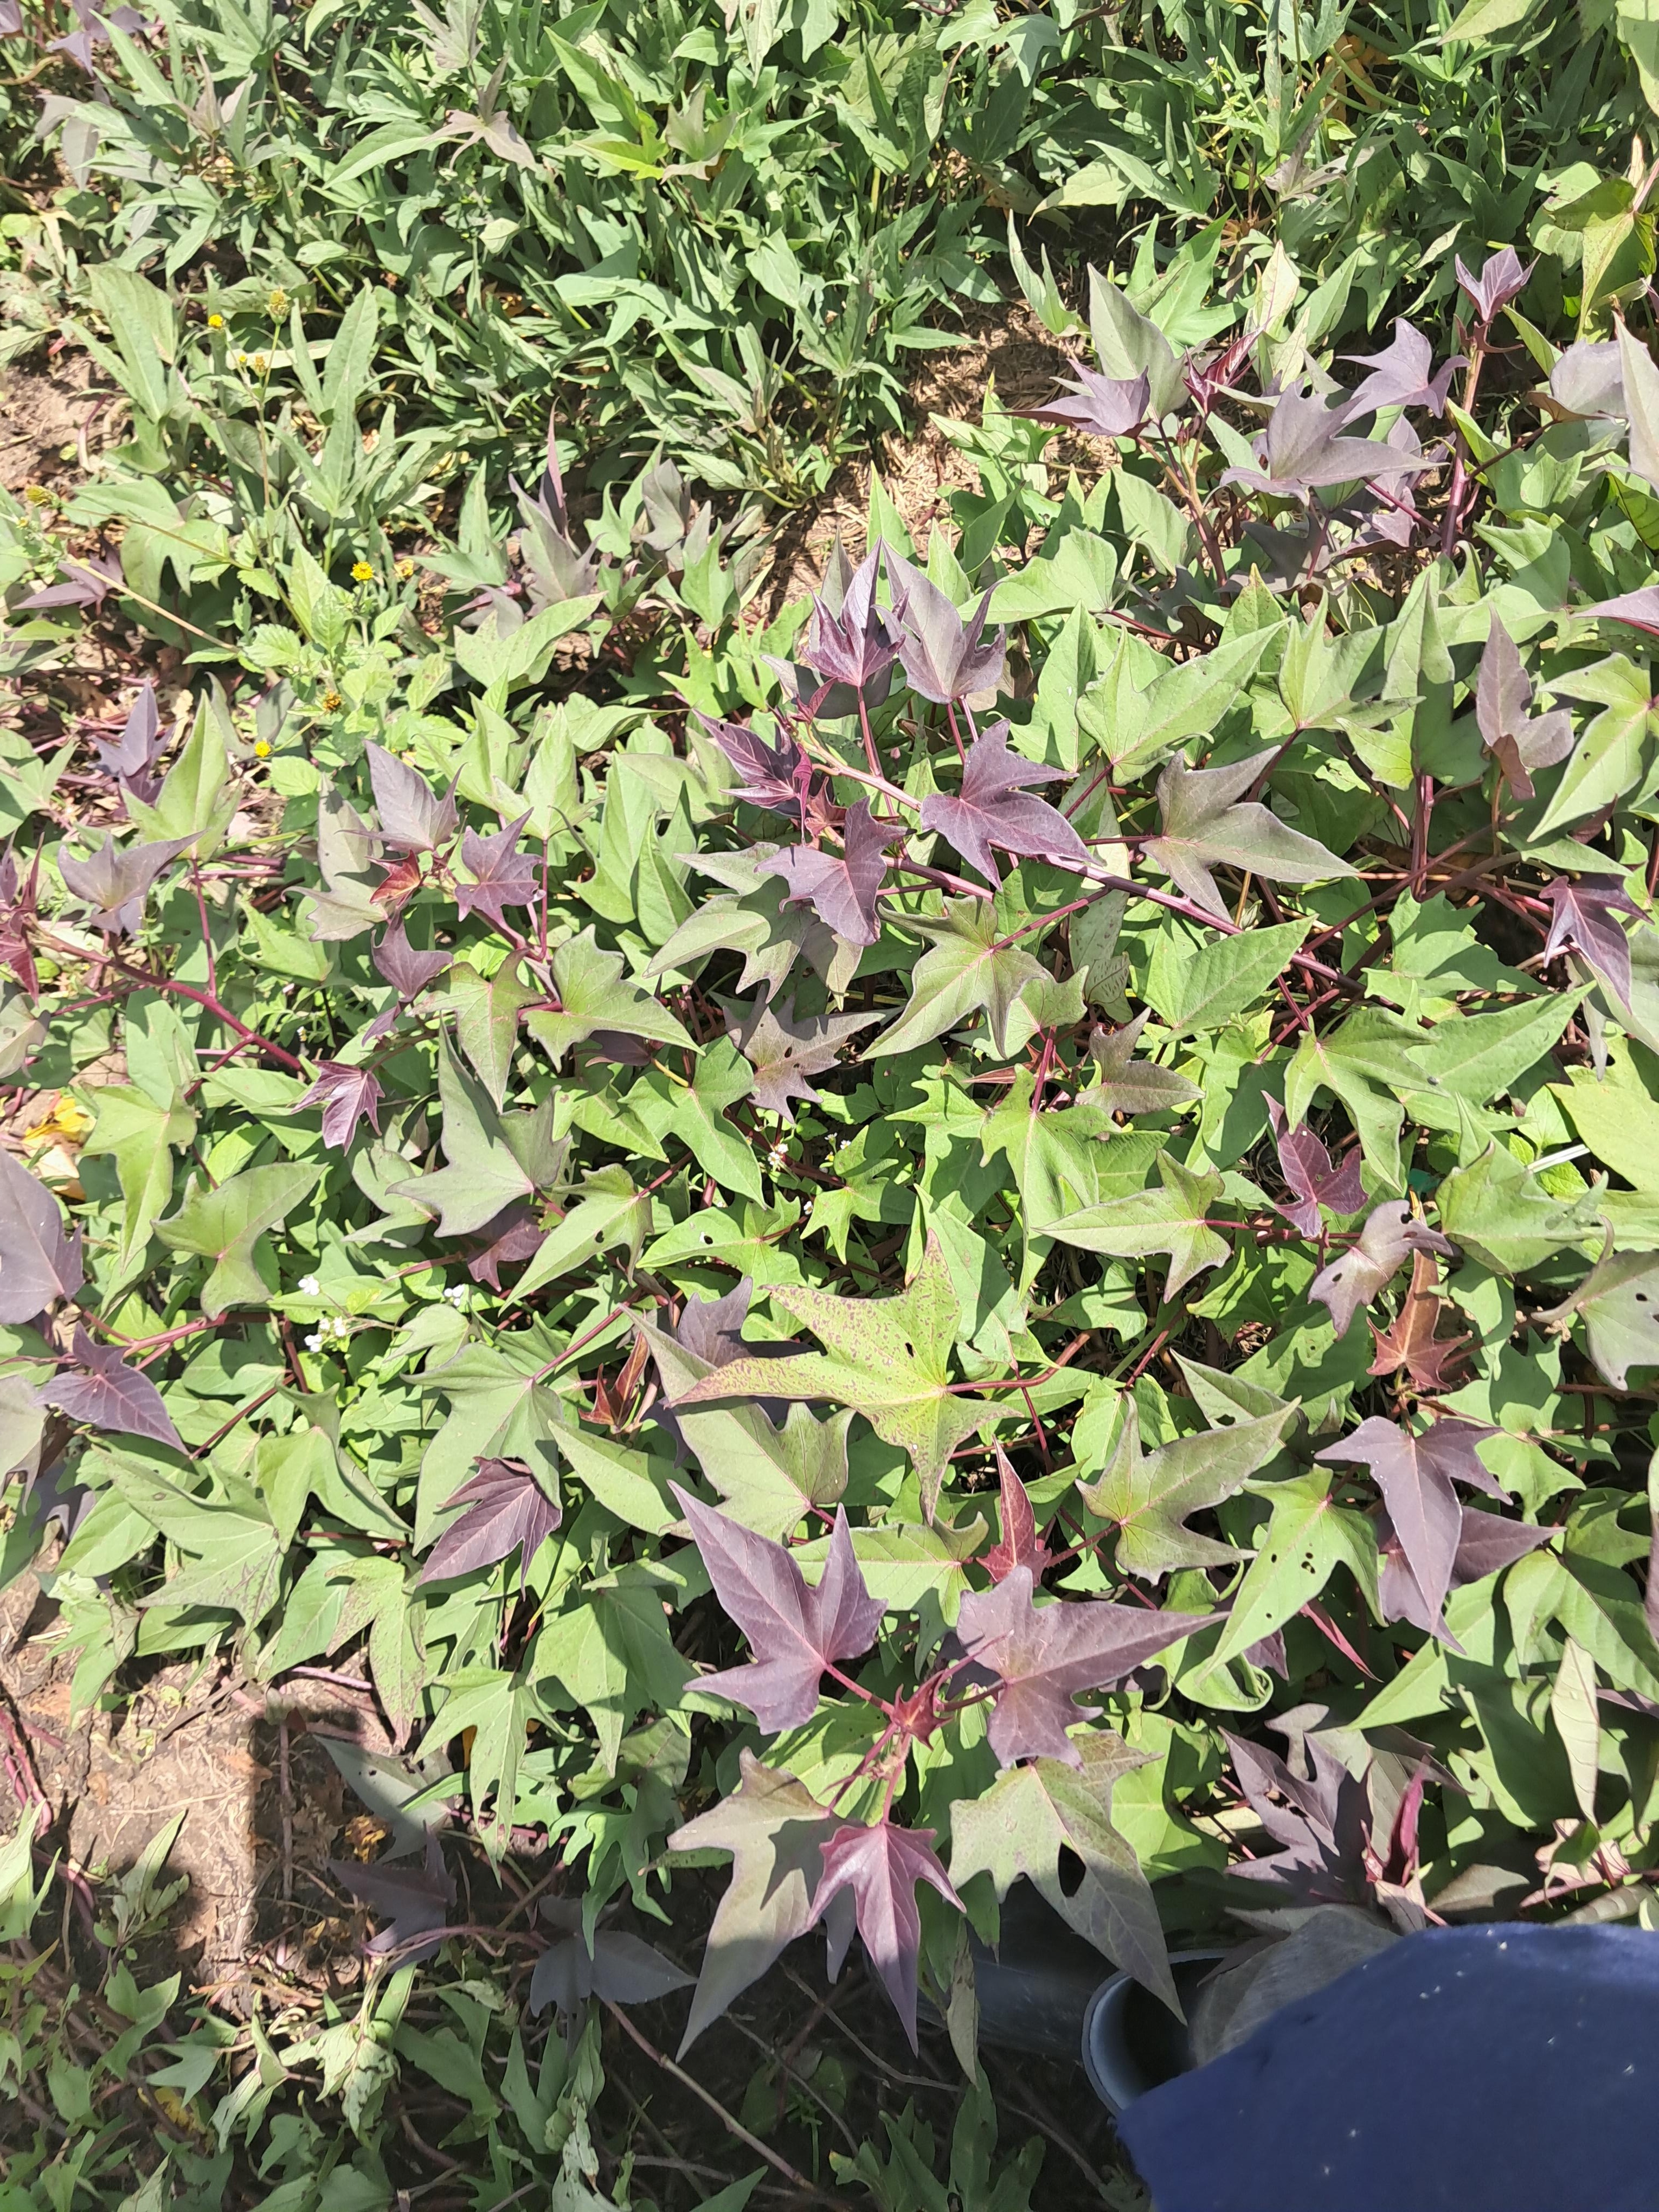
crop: sweet potato
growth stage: vegetative
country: Tanzania
